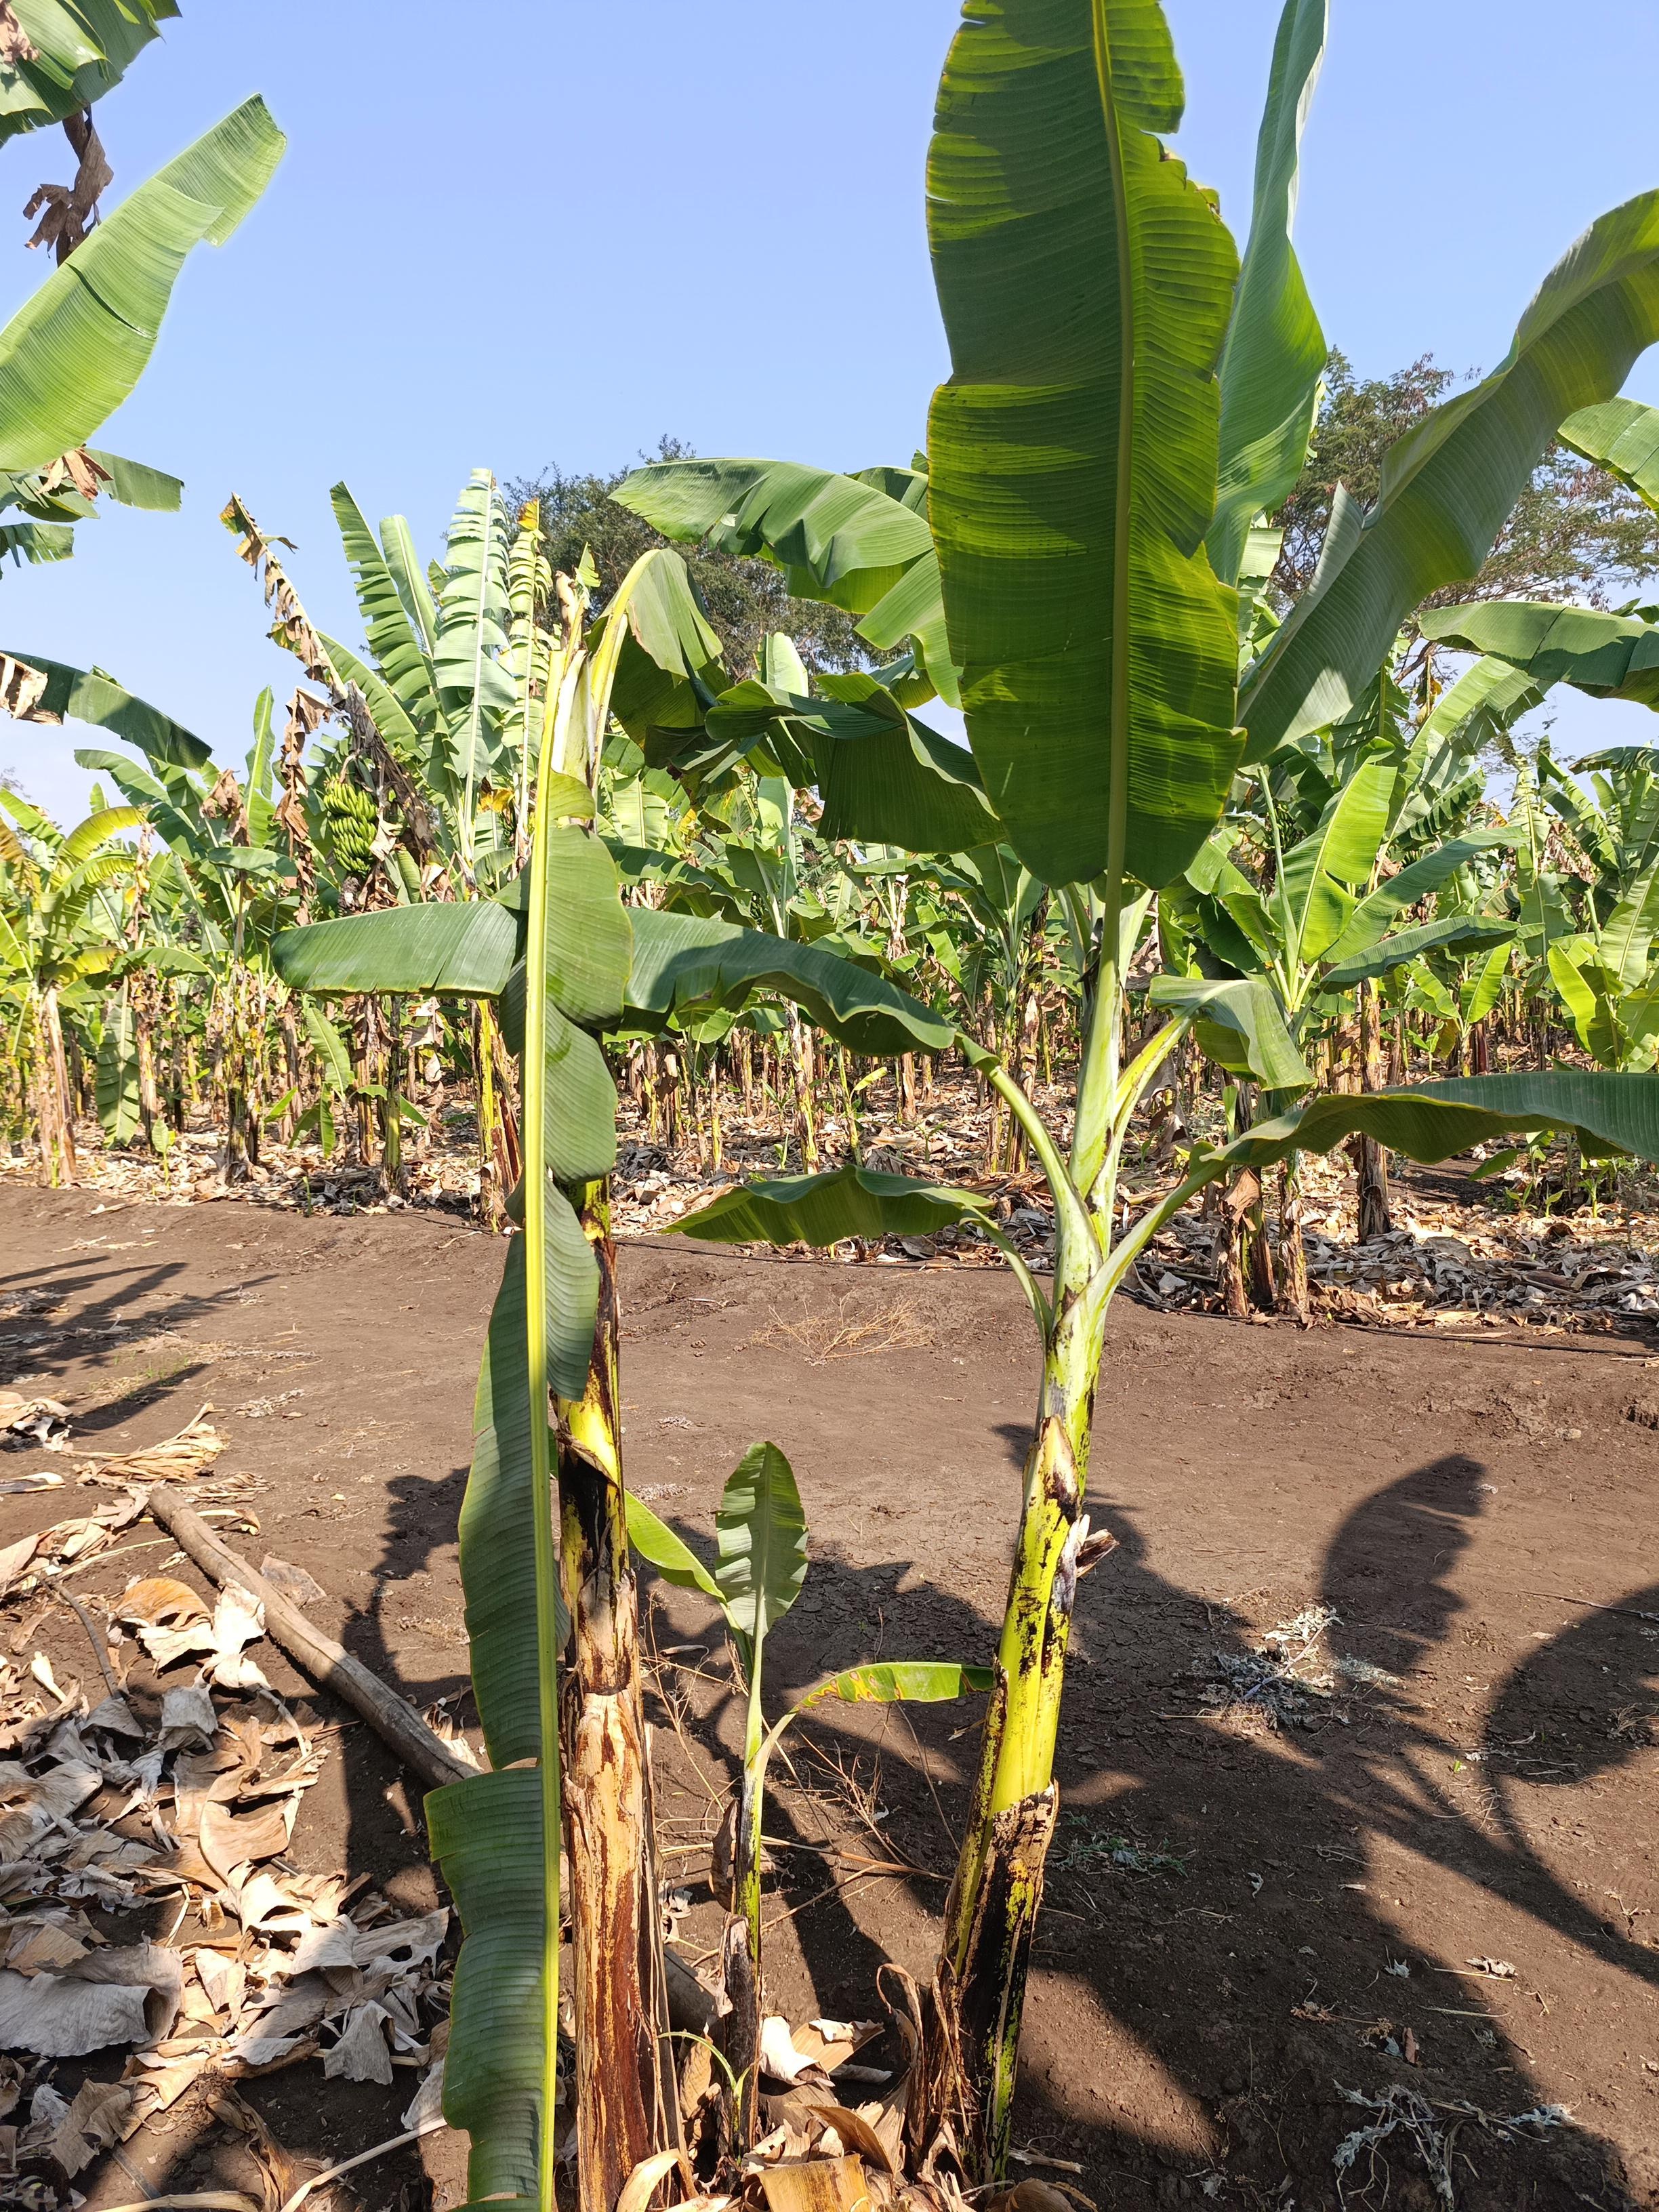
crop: banana
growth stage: vegetative
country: Tanzania
